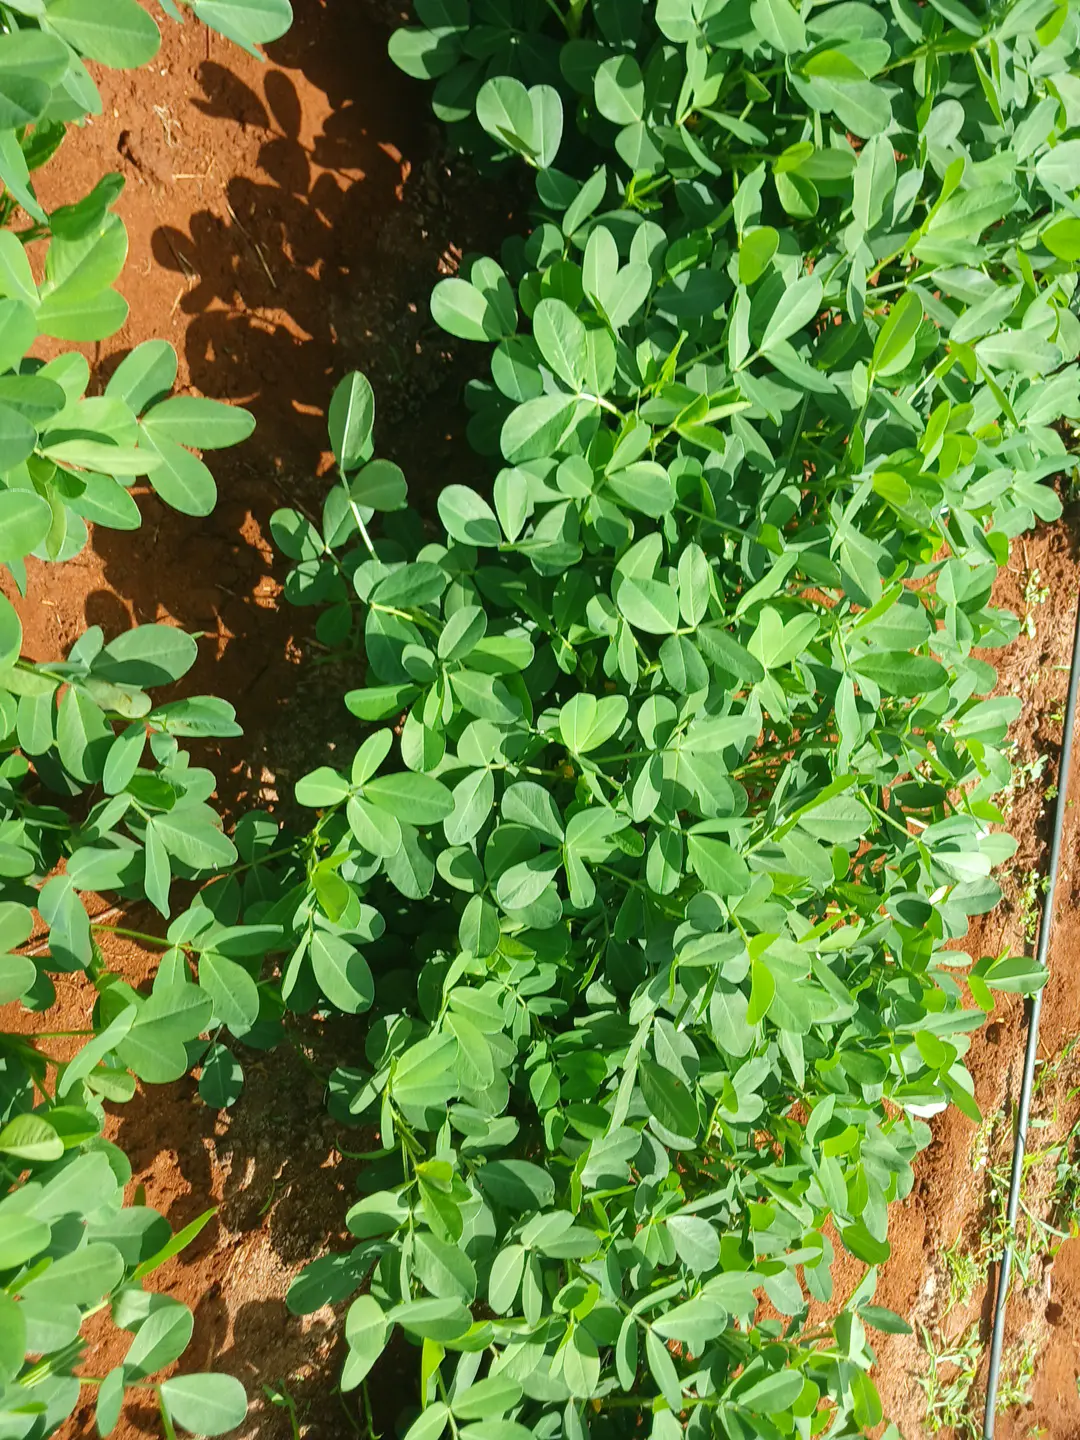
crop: groundnut
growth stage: flowering
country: Kenya
